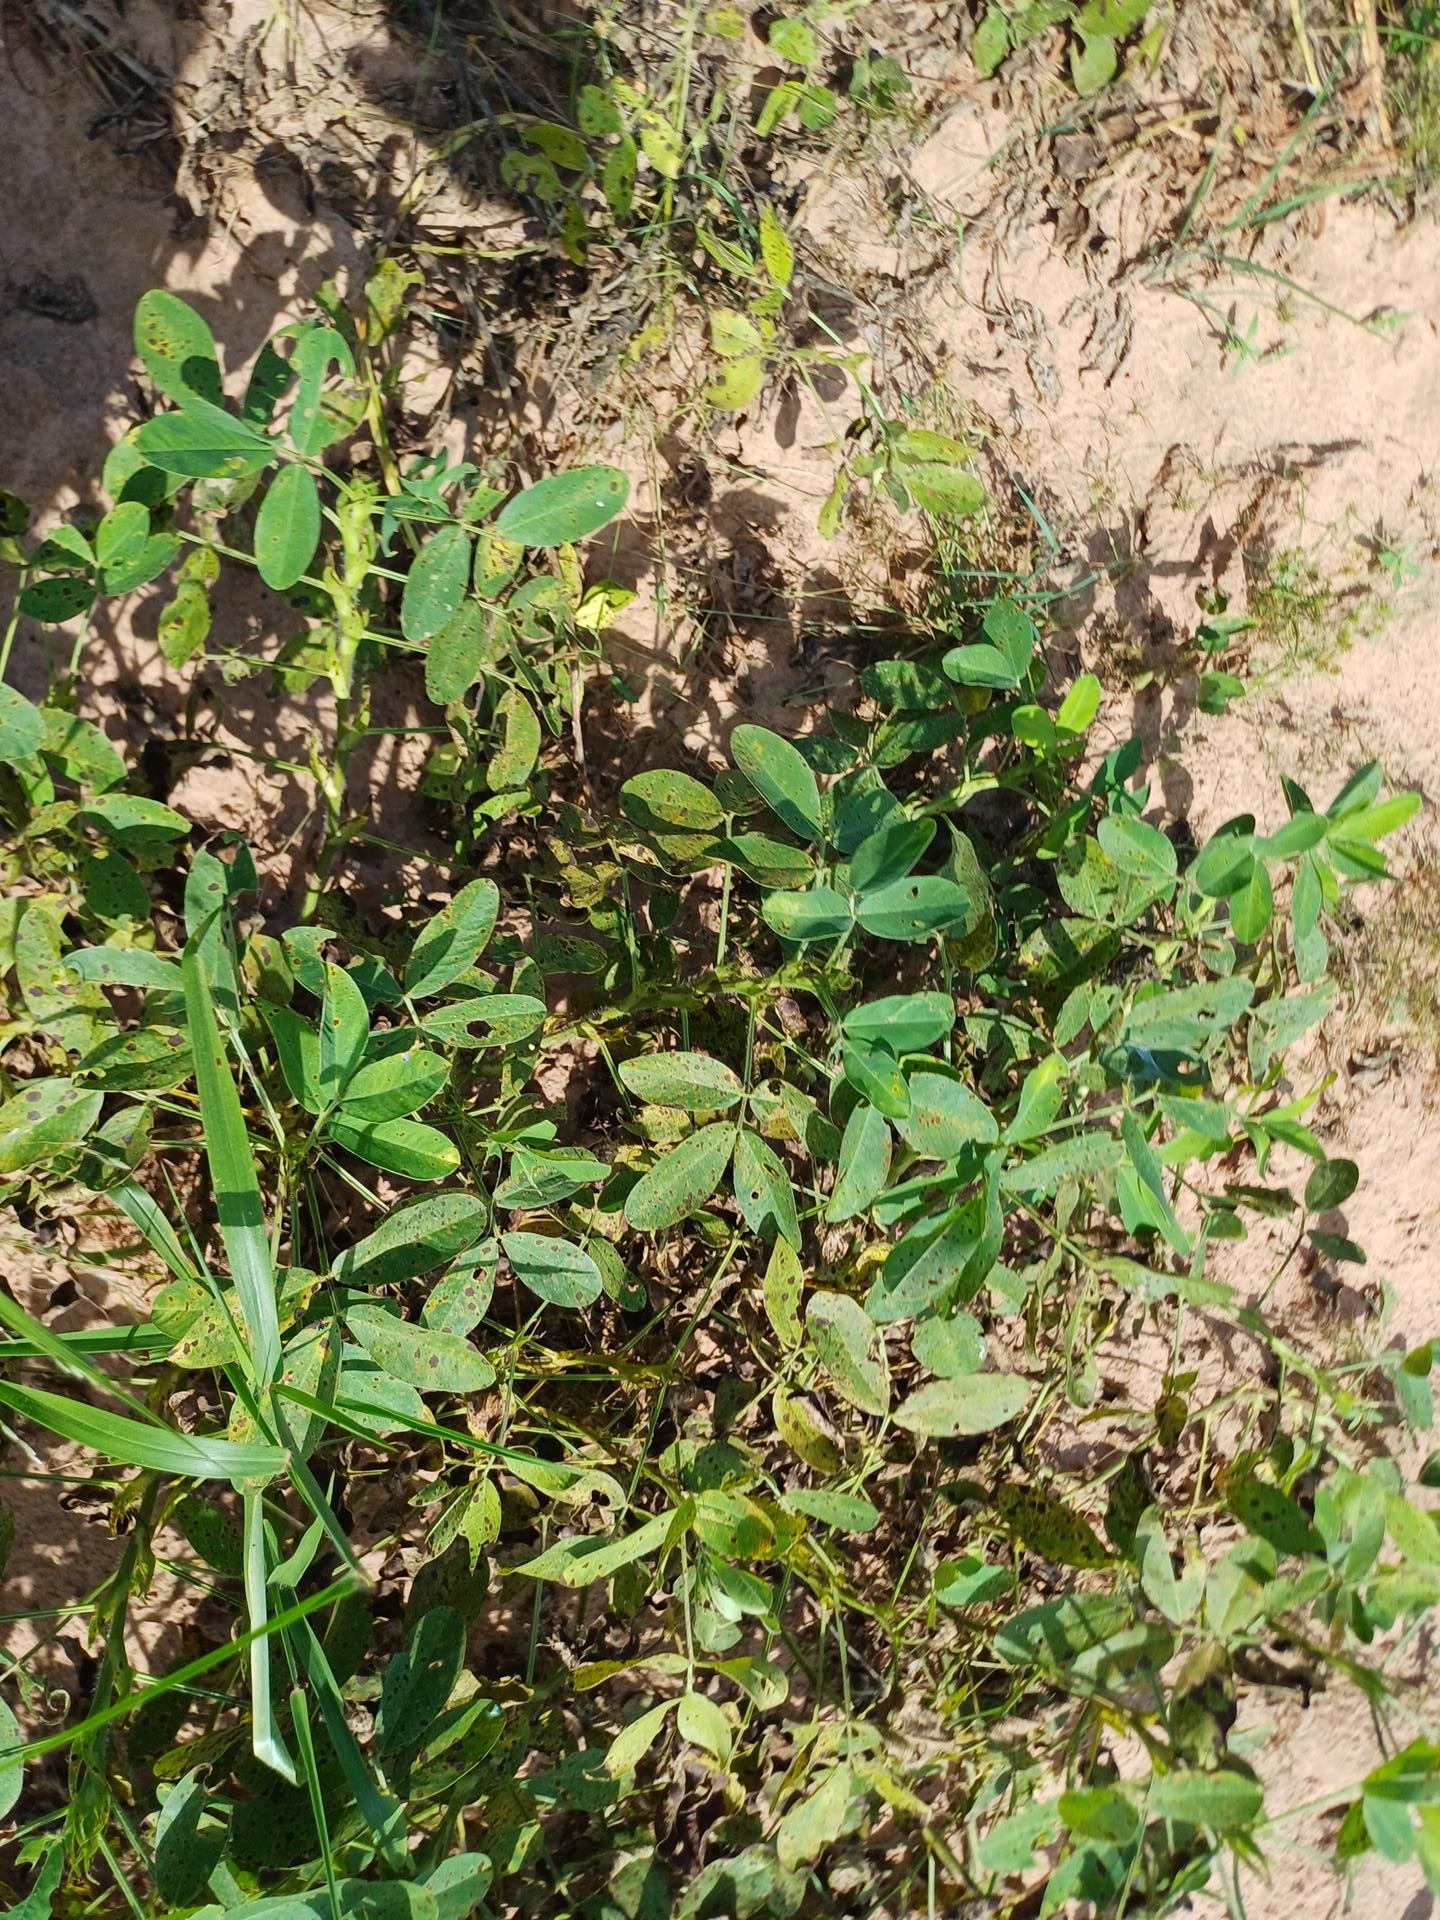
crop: groundnut
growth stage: flowering
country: Senegal
